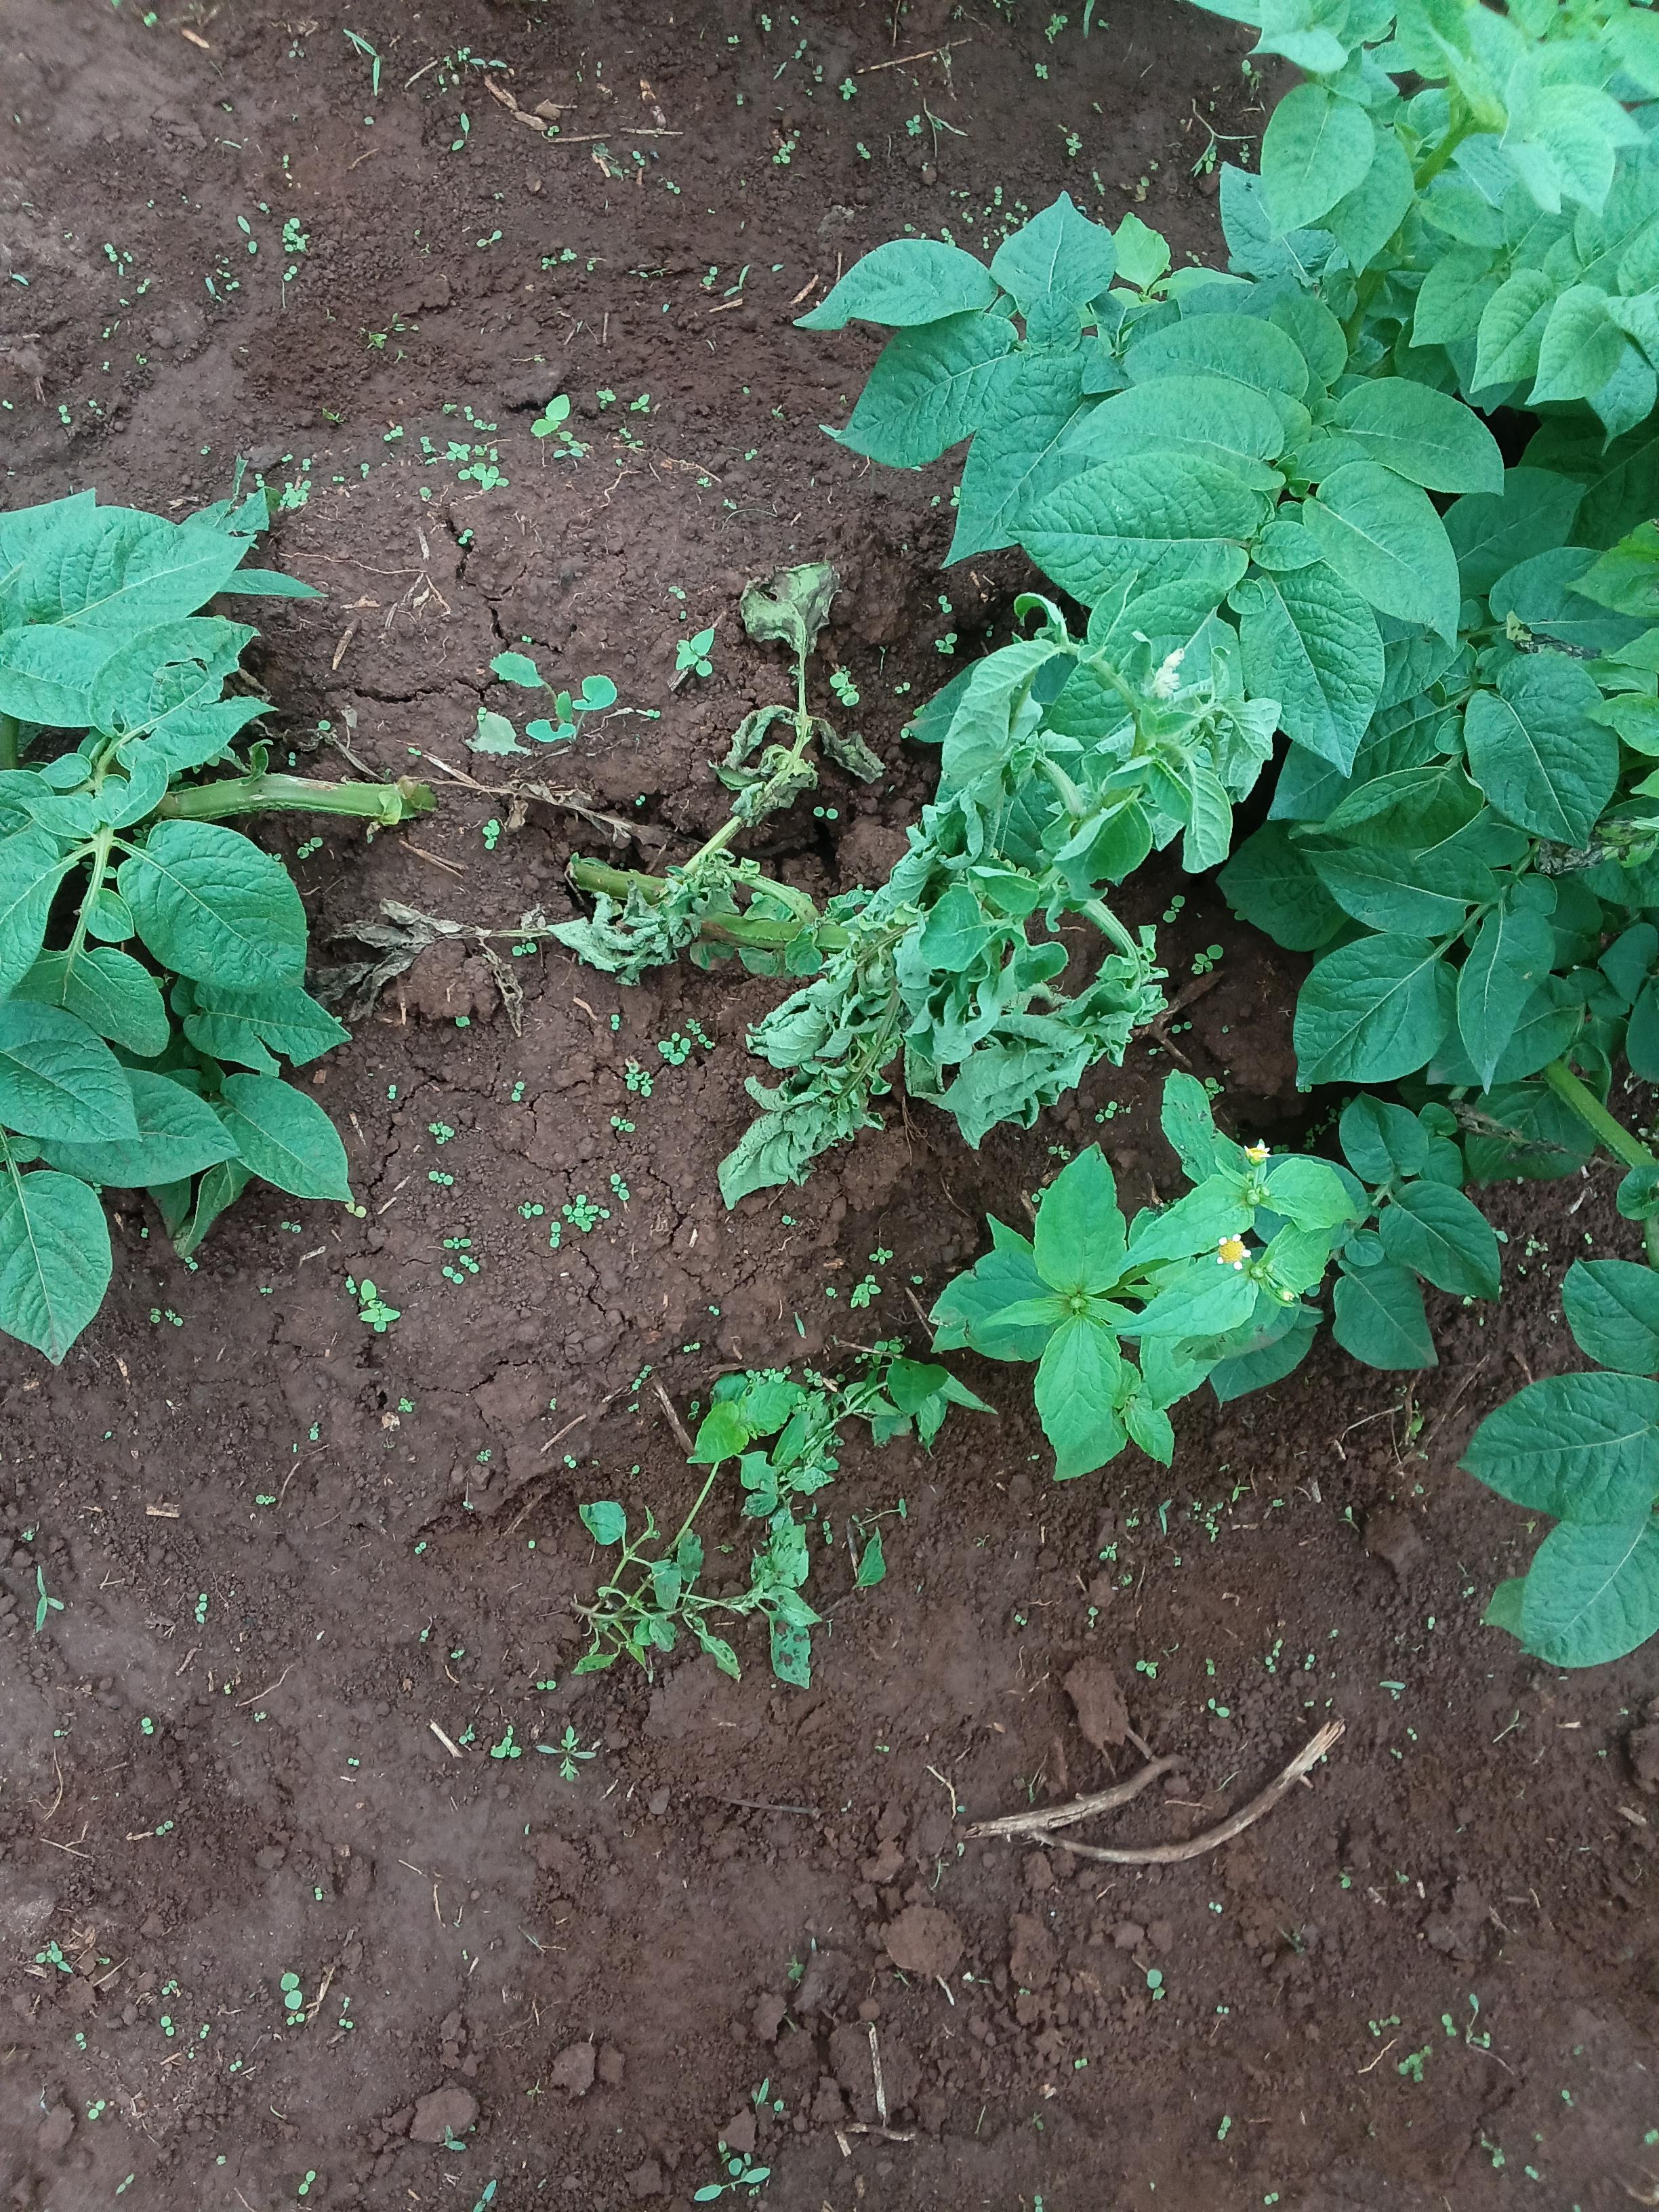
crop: potato
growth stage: flowering
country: Kenya
